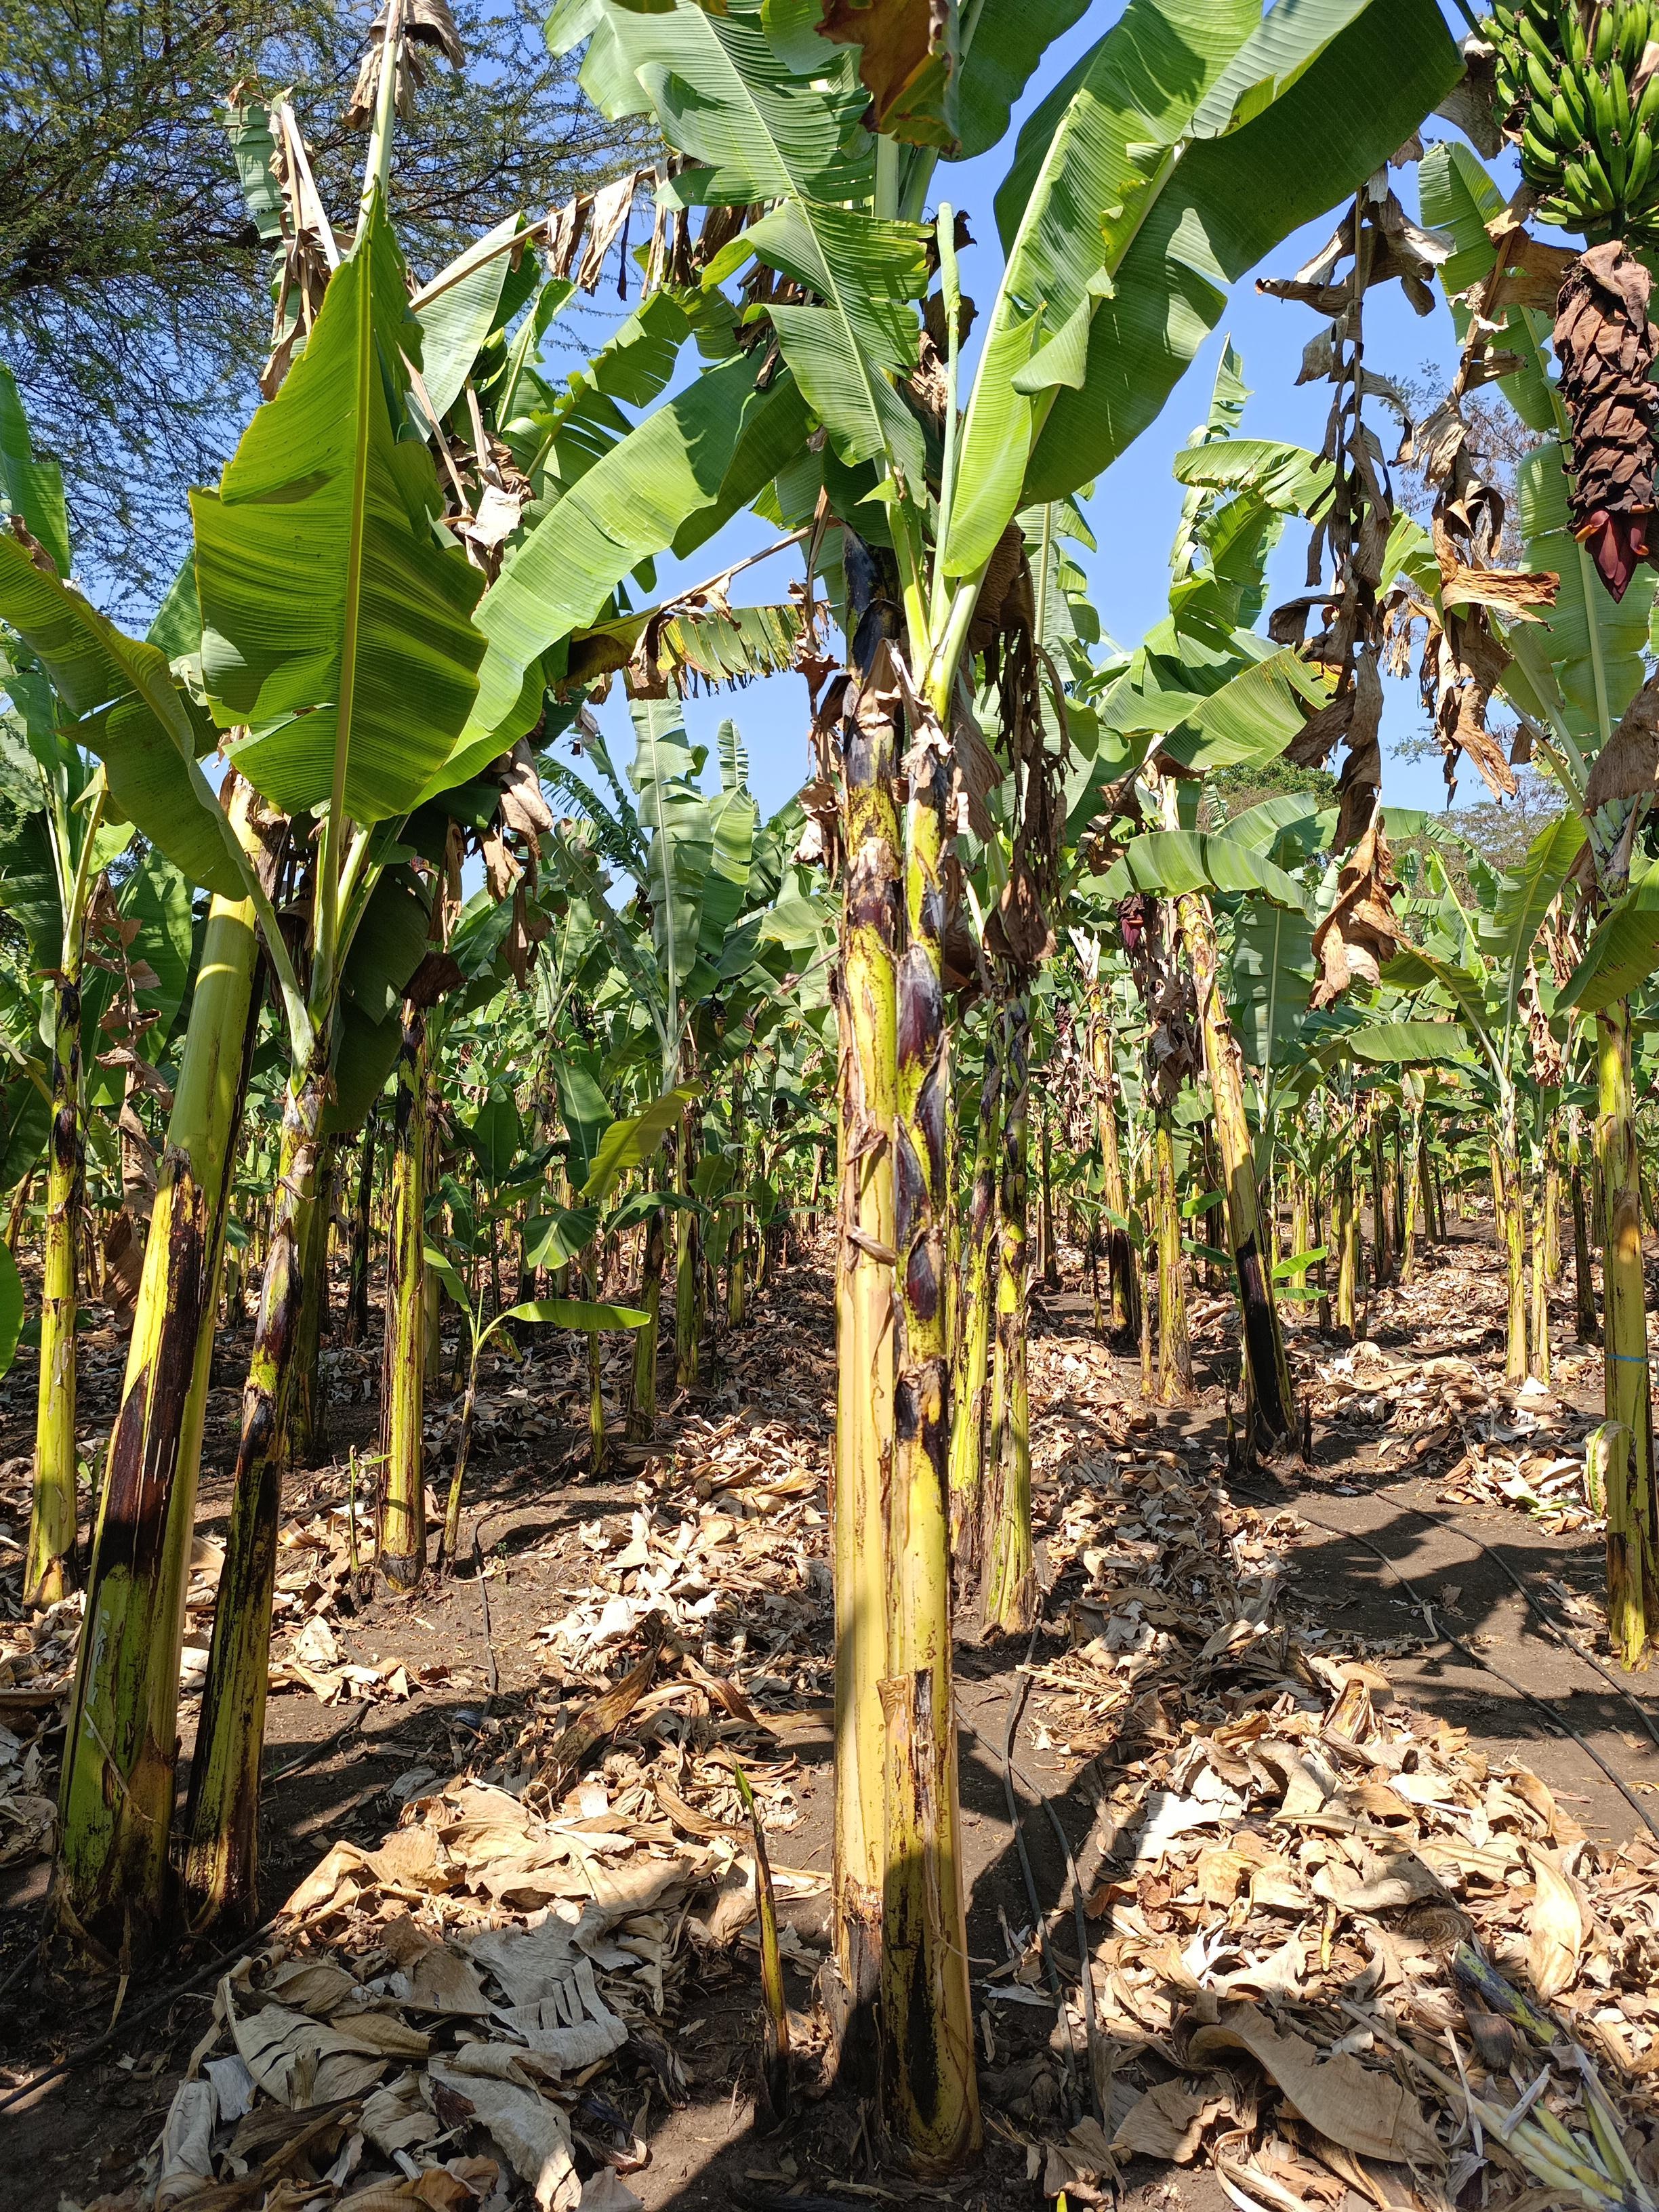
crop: banana
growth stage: vegetative
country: Tanzania
